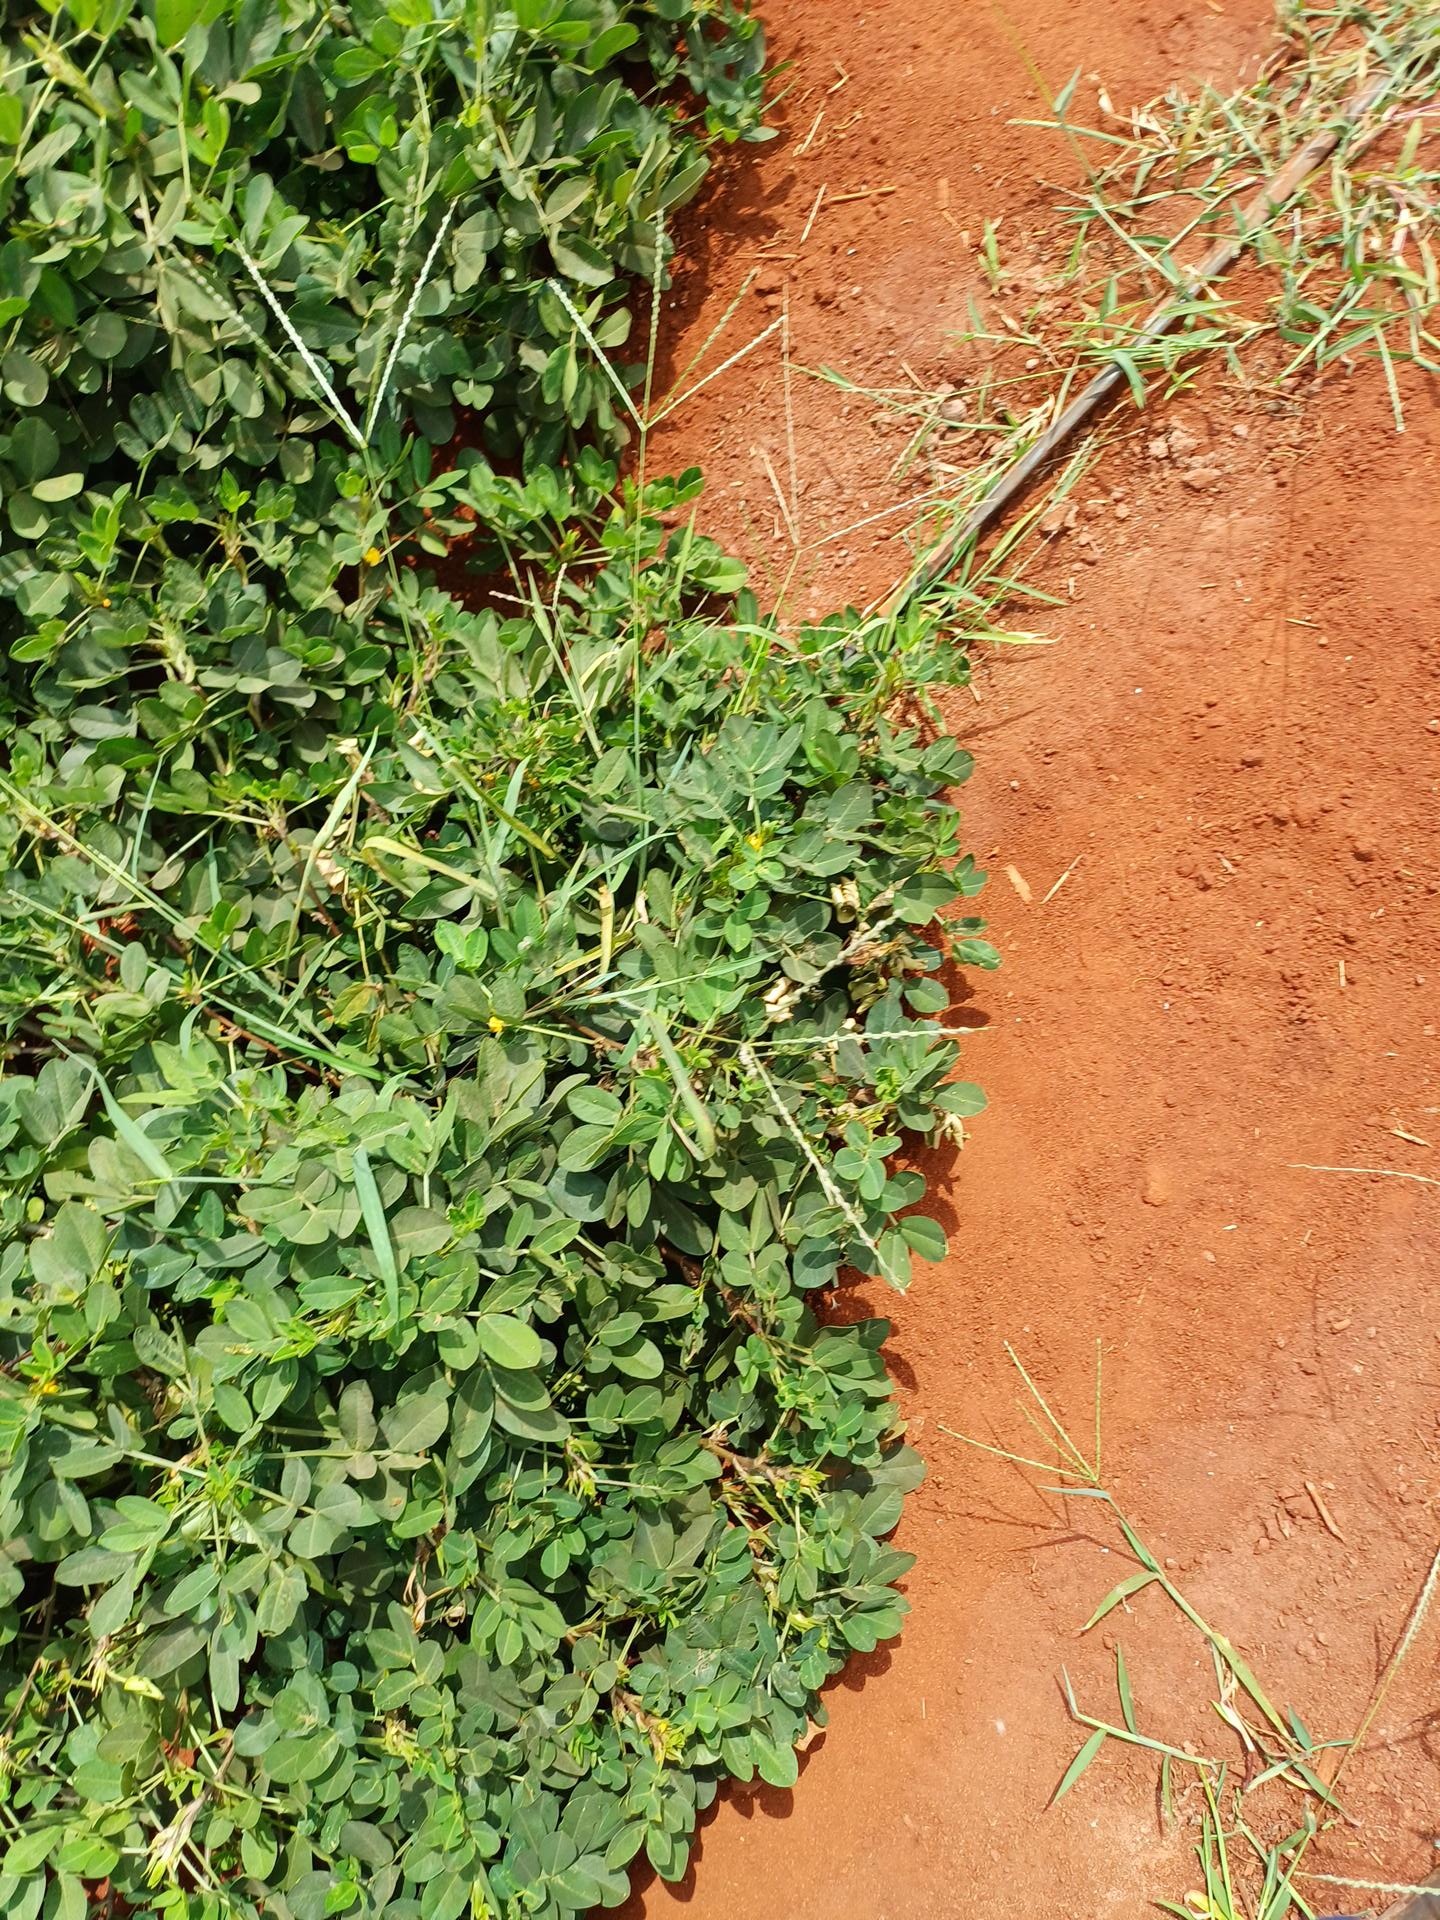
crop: groundnut
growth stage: maturity
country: Kenya
